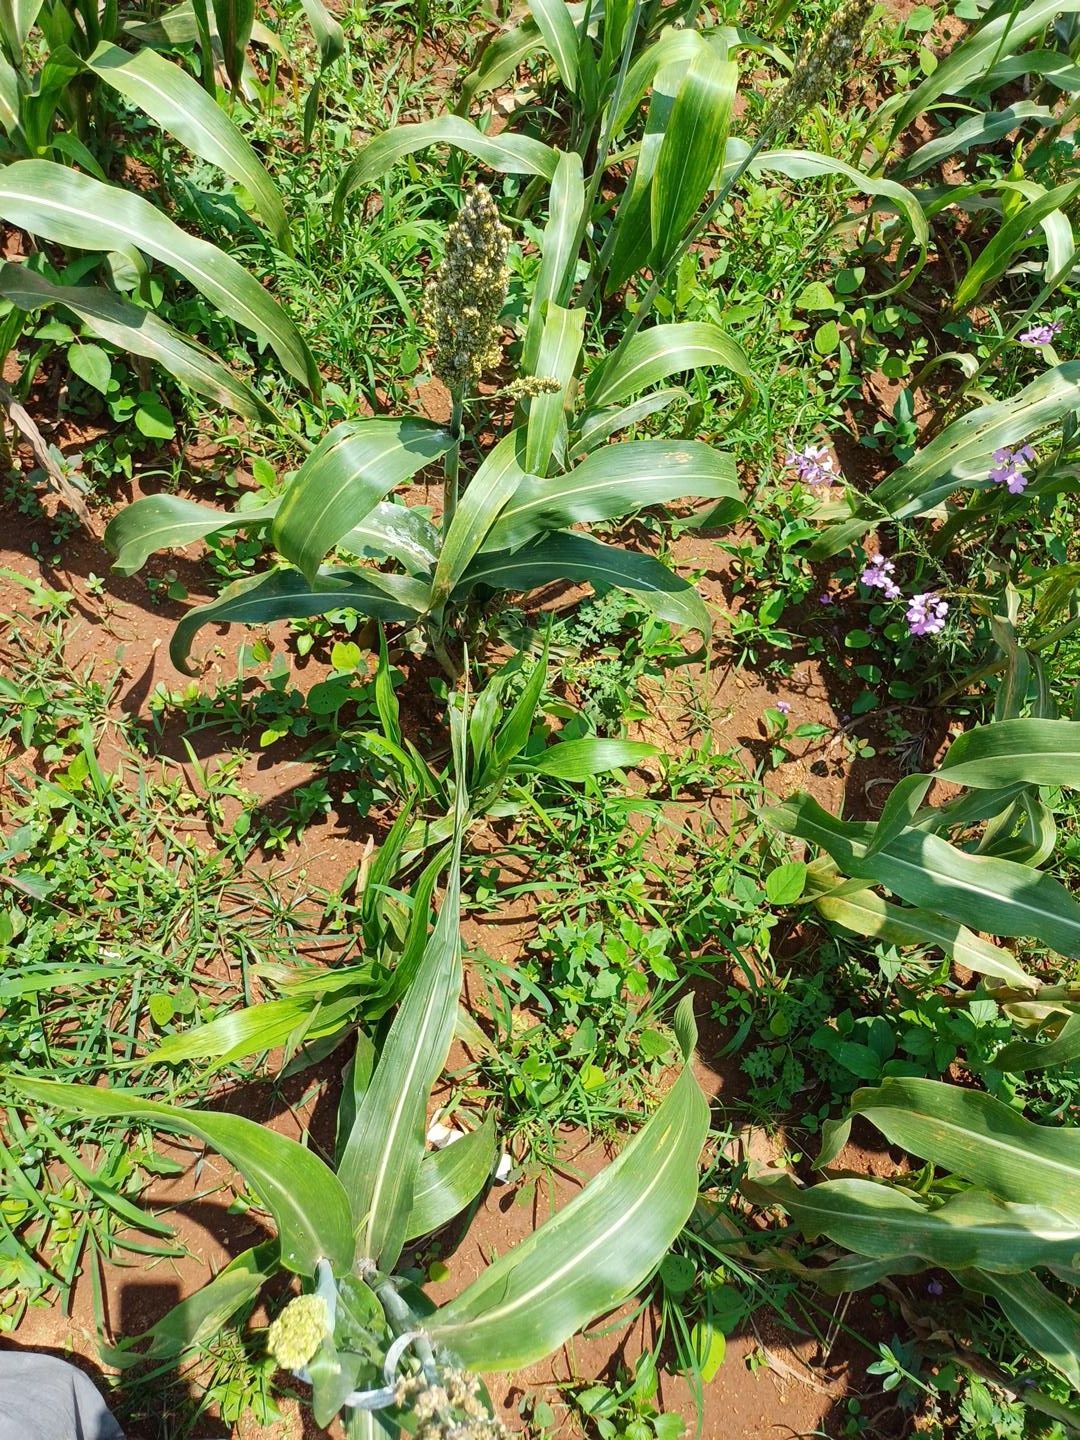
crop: sorghum
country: Kenya
